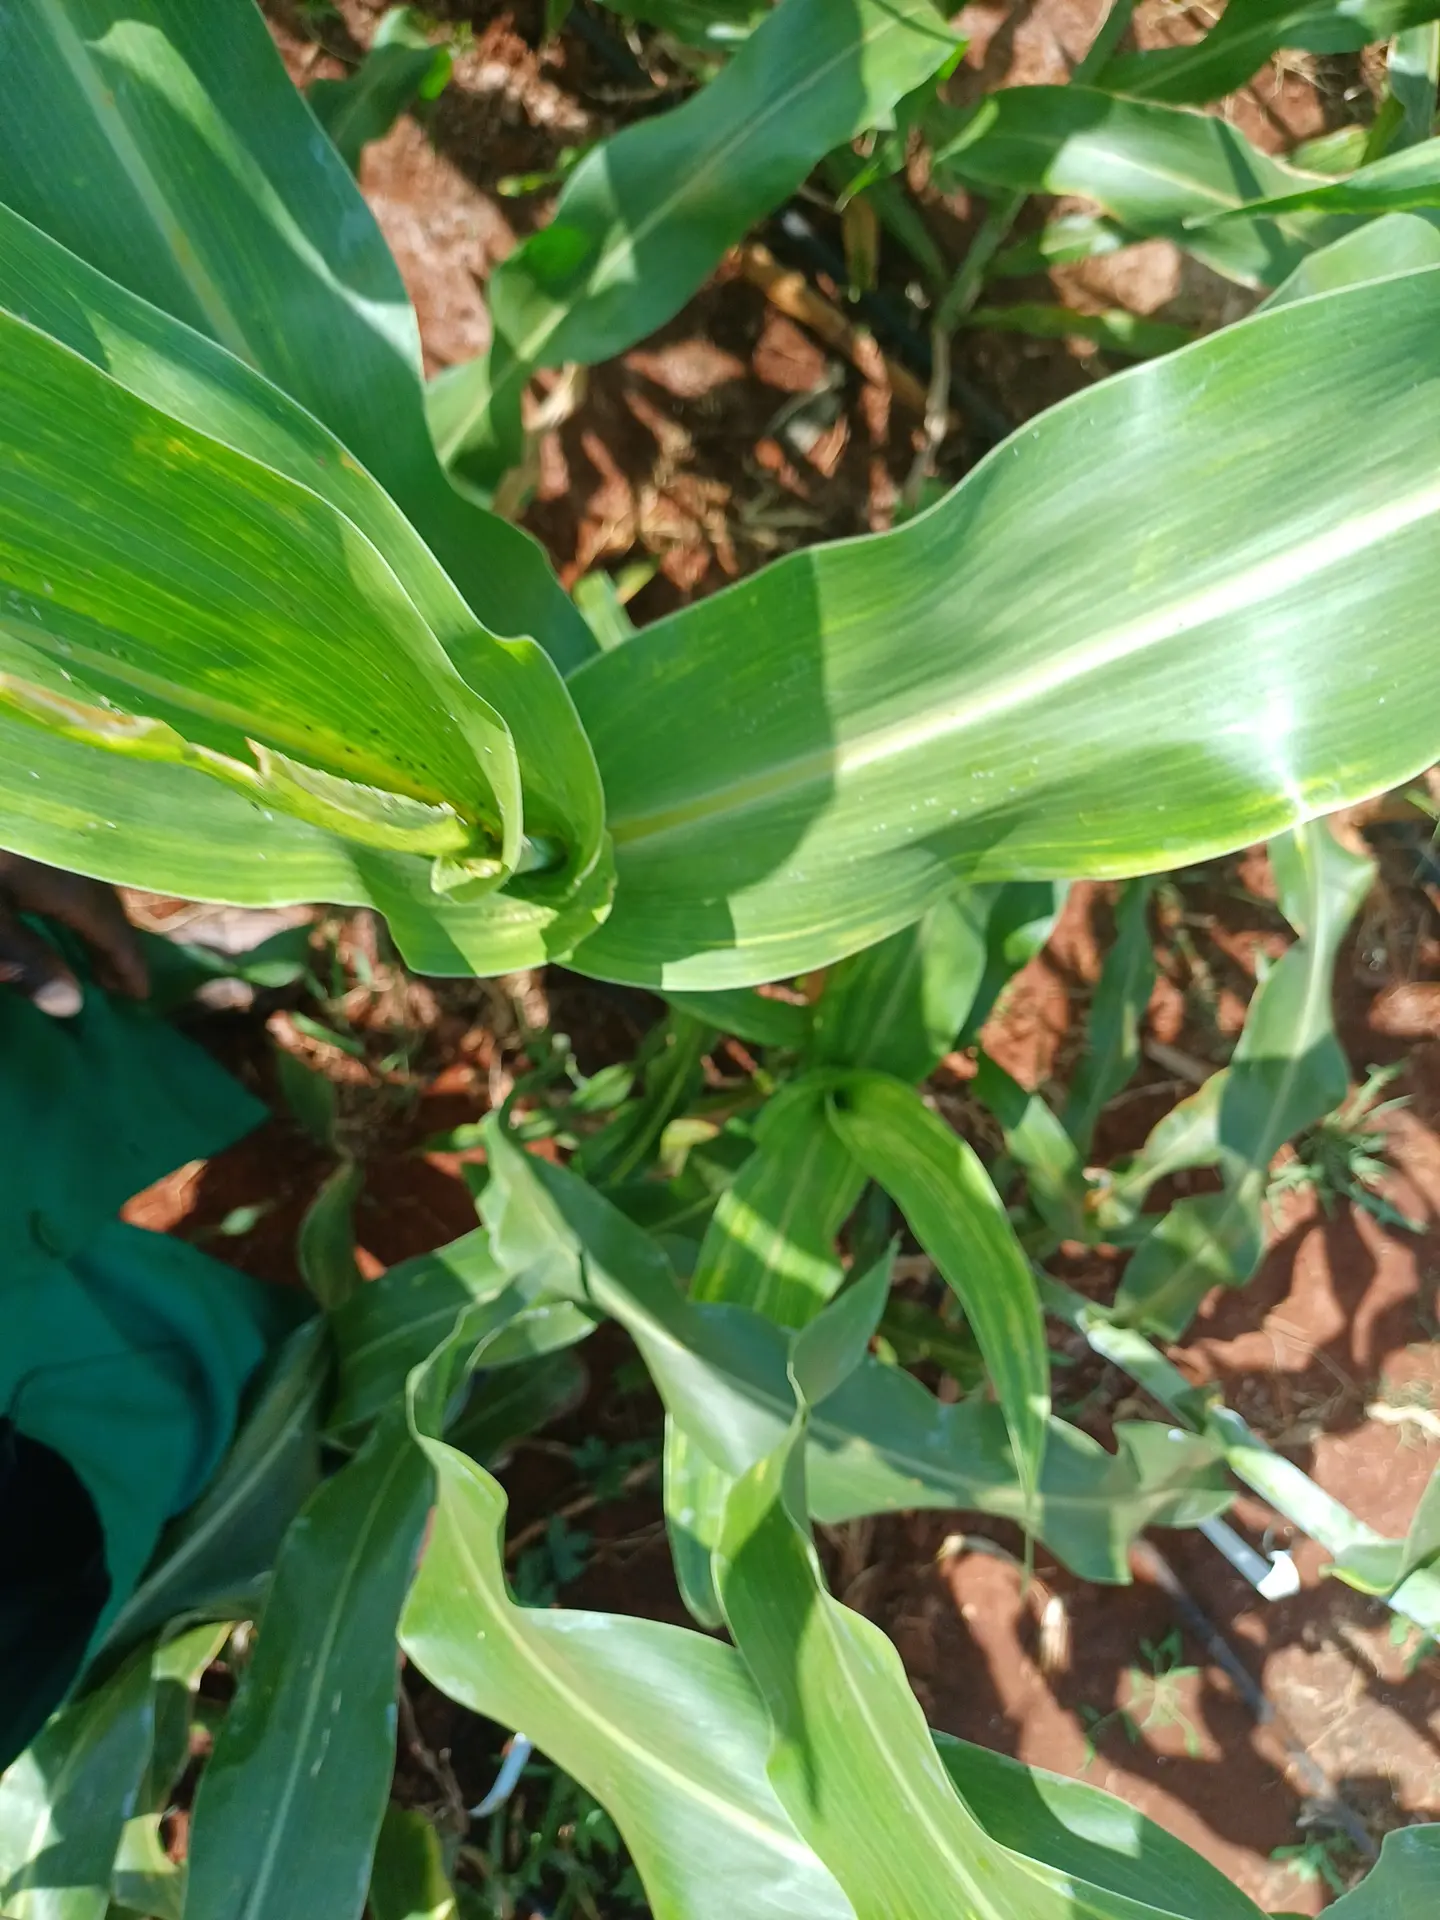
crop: sorghum
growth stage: heading tuber
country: Kenya
